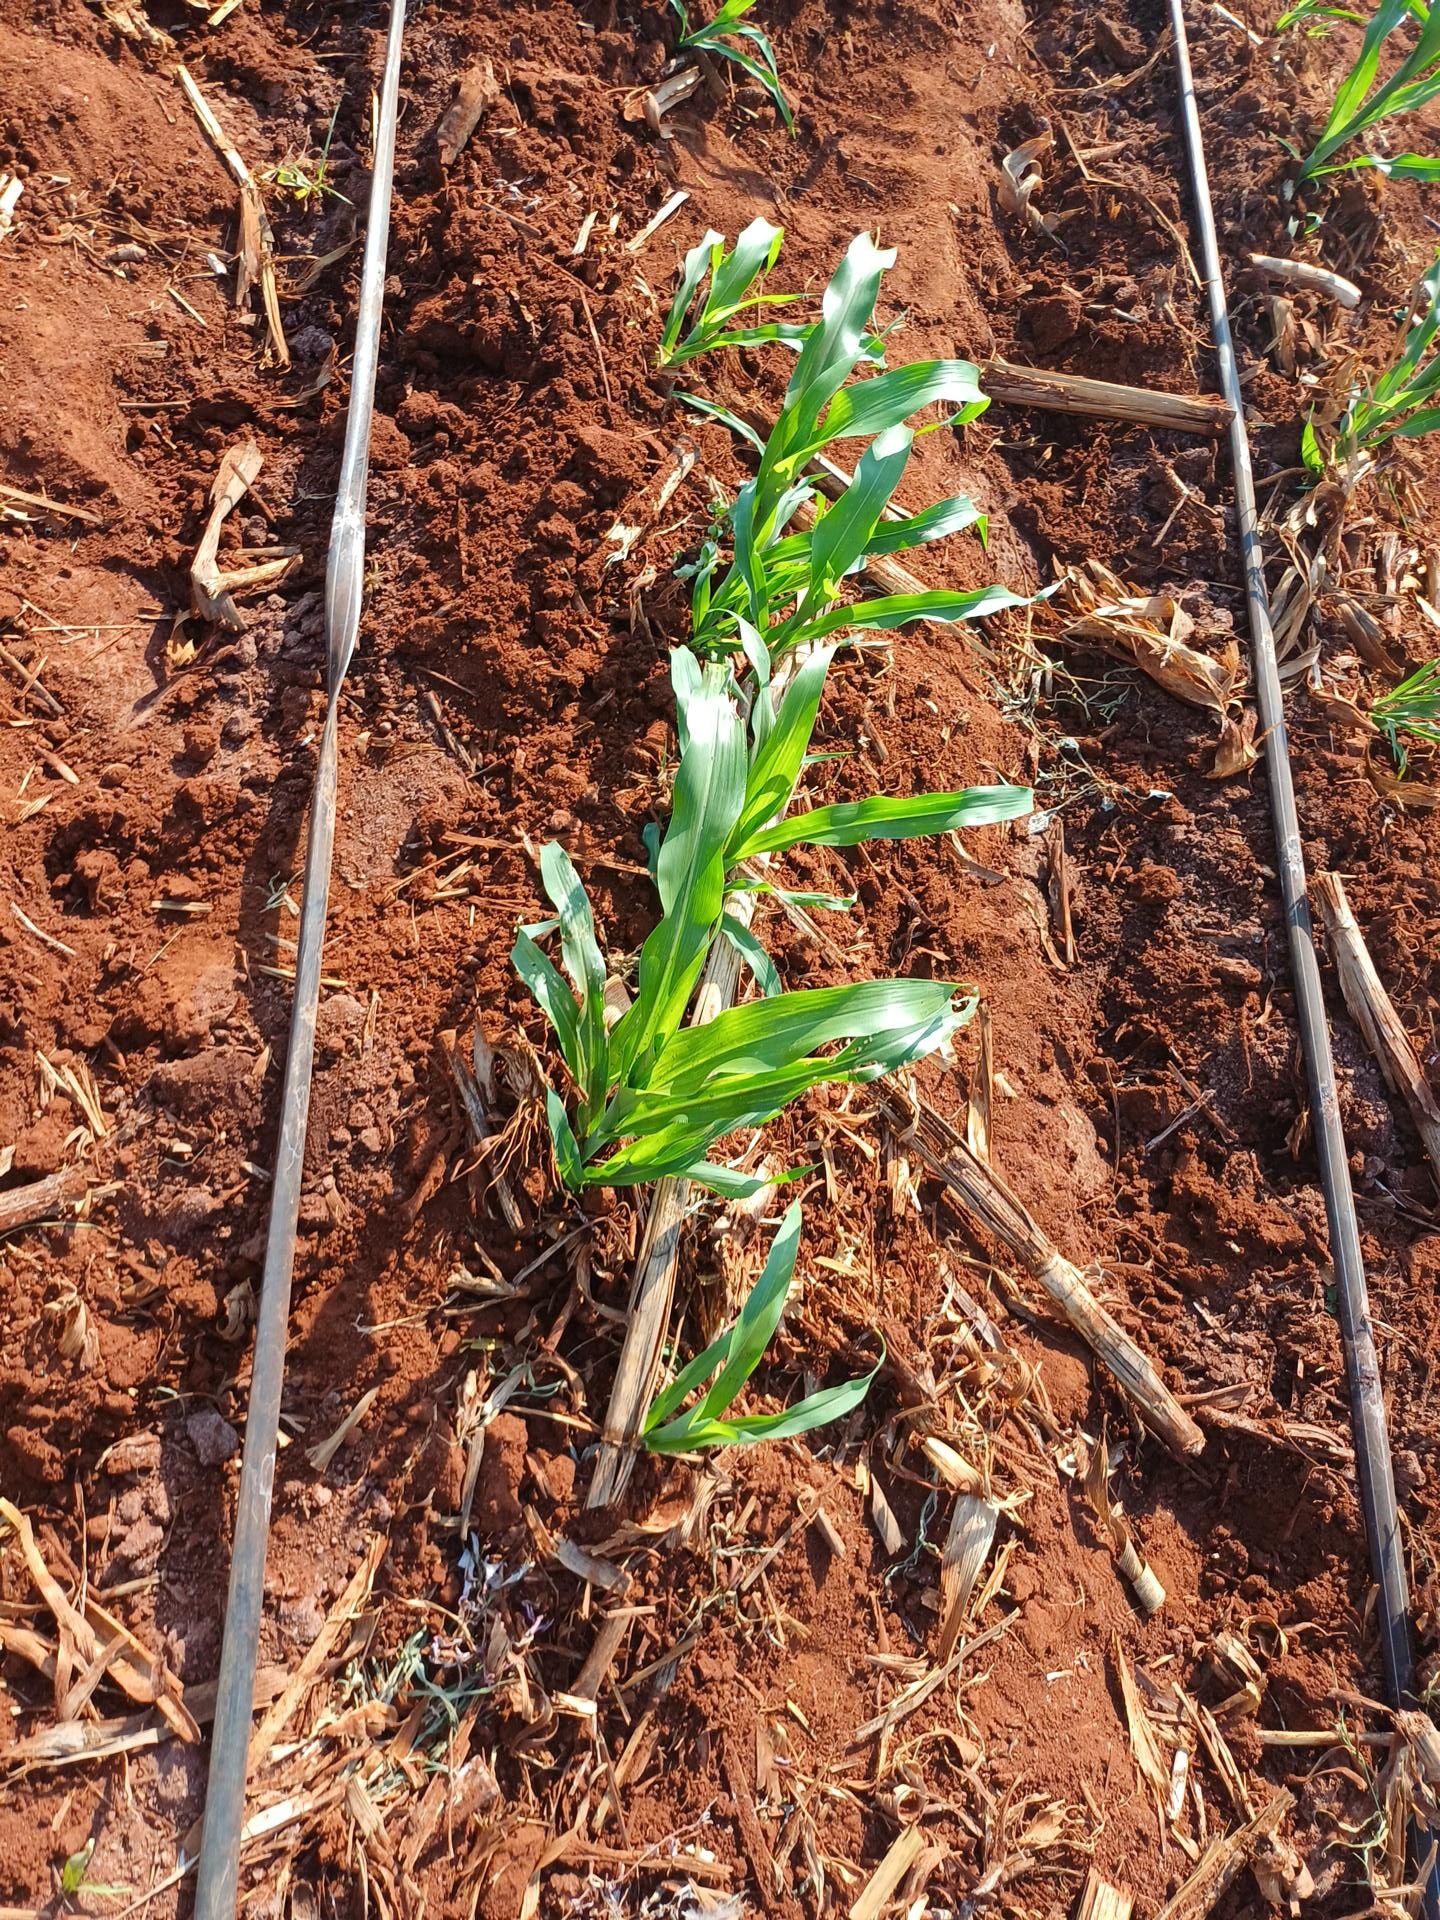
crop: sorghum
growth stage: vegetative
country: Kenya
